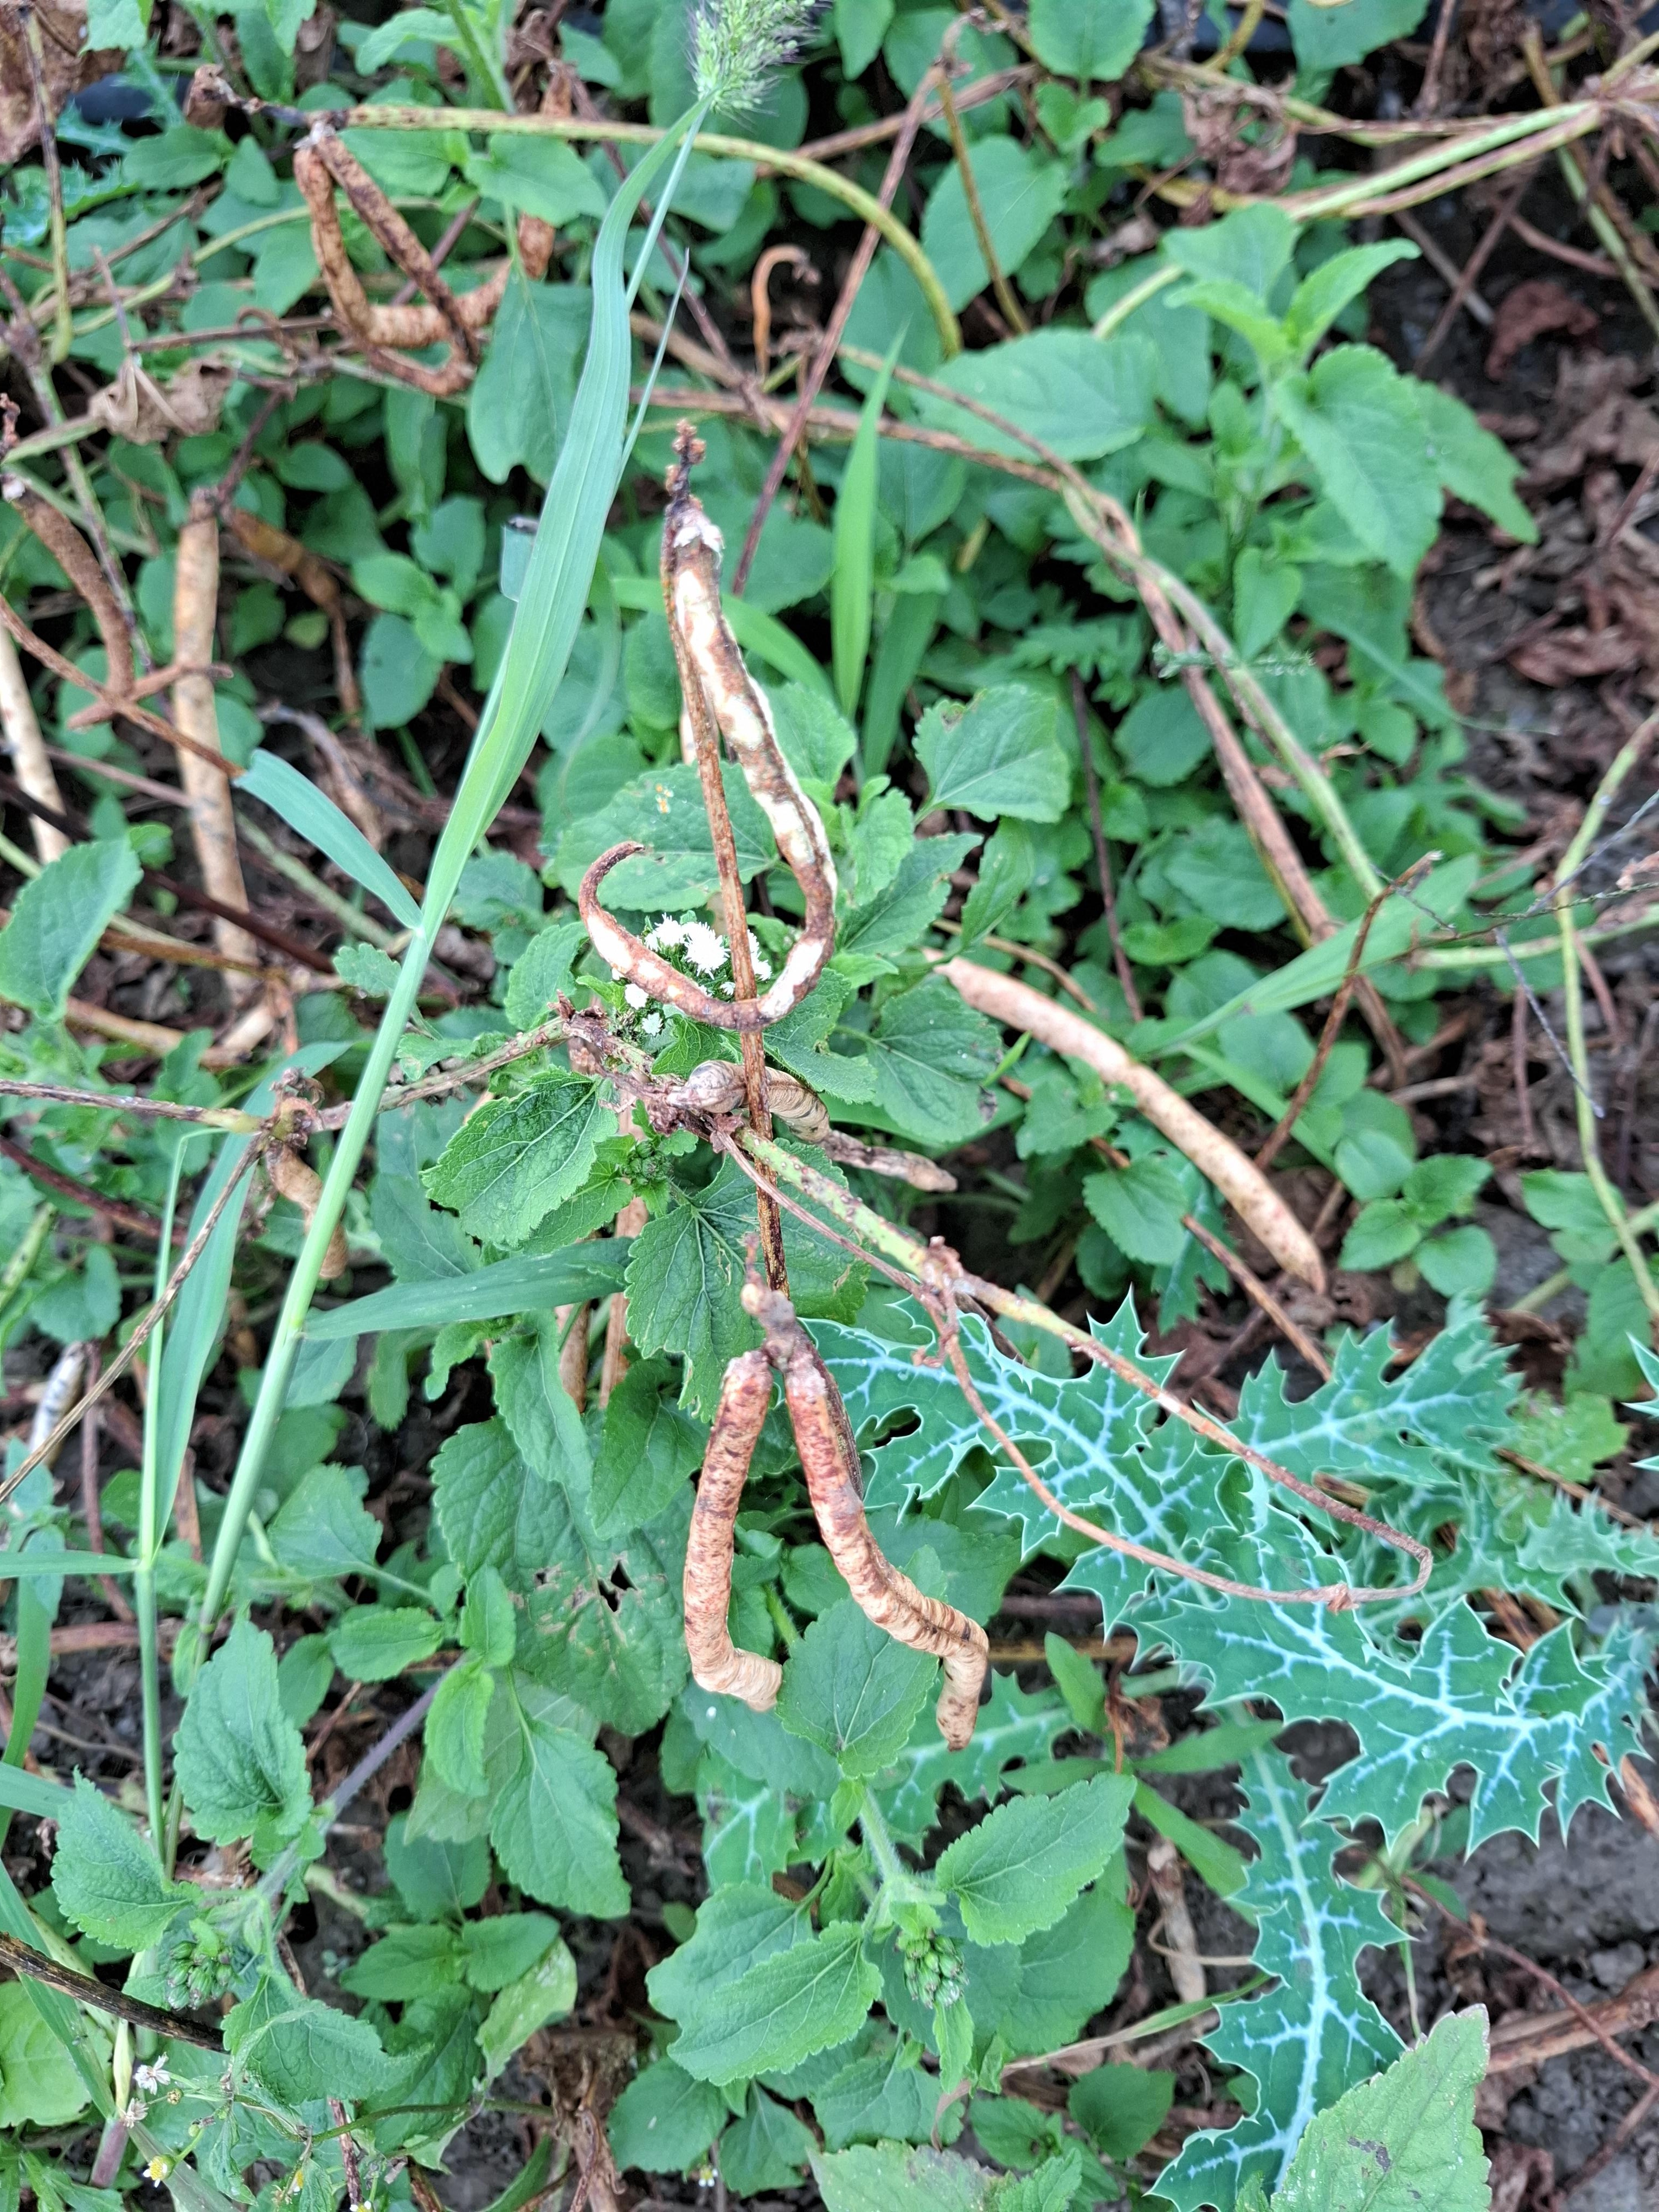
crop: cowpea
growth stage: development pod
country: Tanzania
